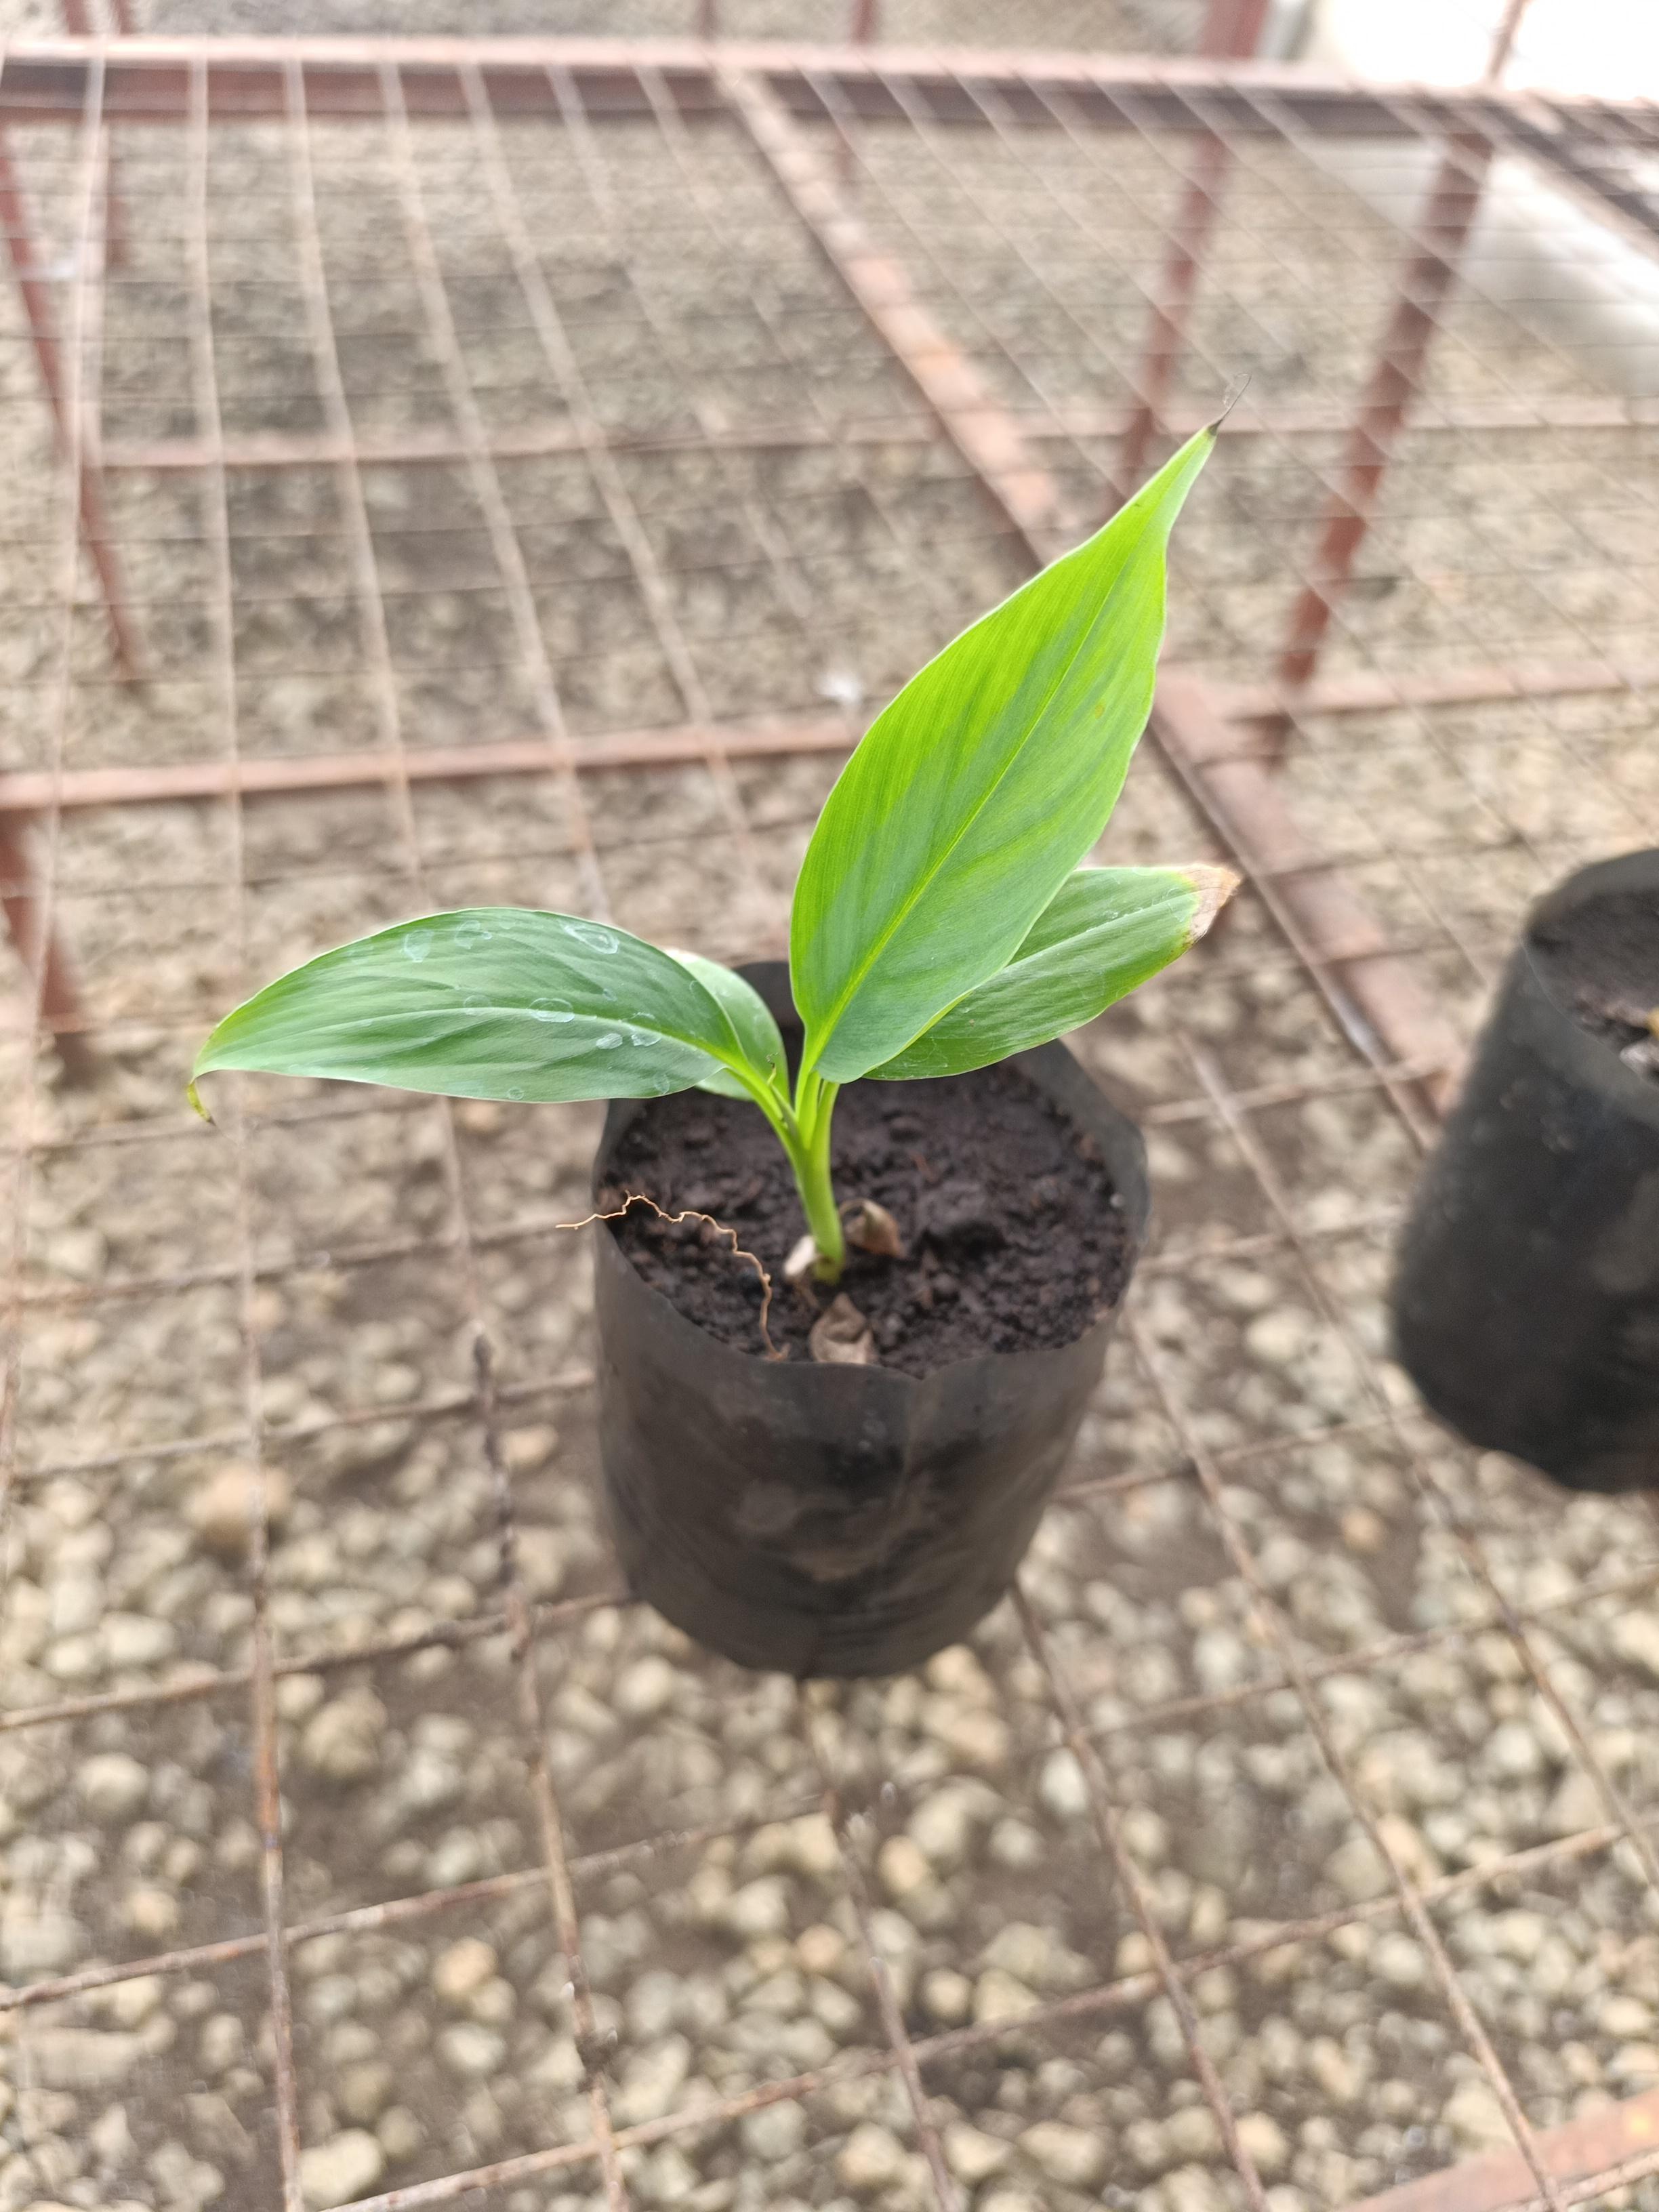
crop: banana
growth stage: vegetative
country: Tanzania
